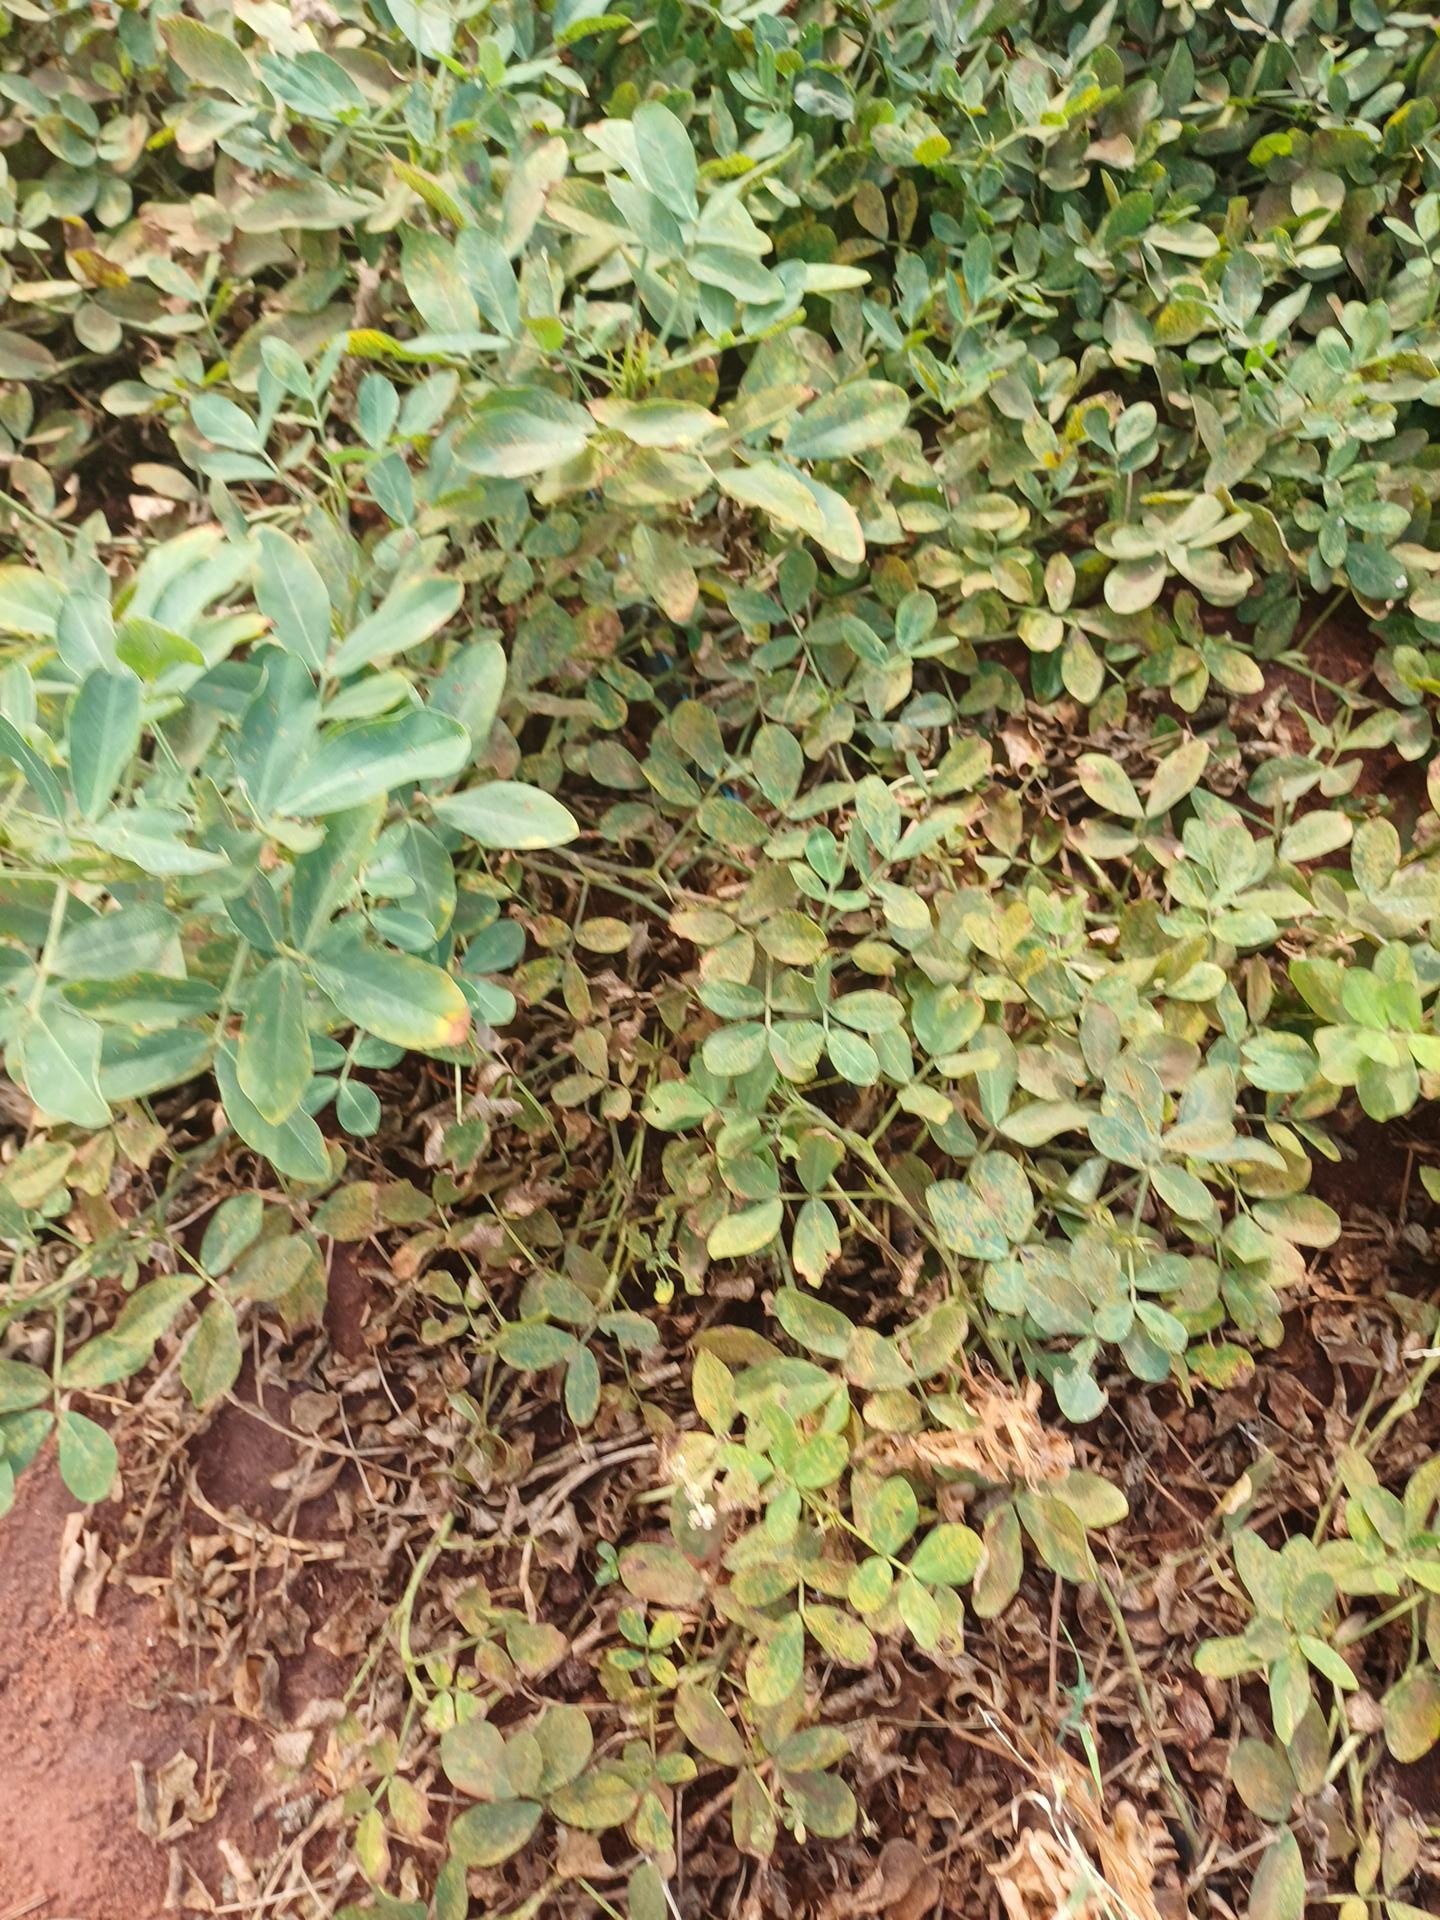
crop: groundnut
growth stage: maturity
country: Kenya
